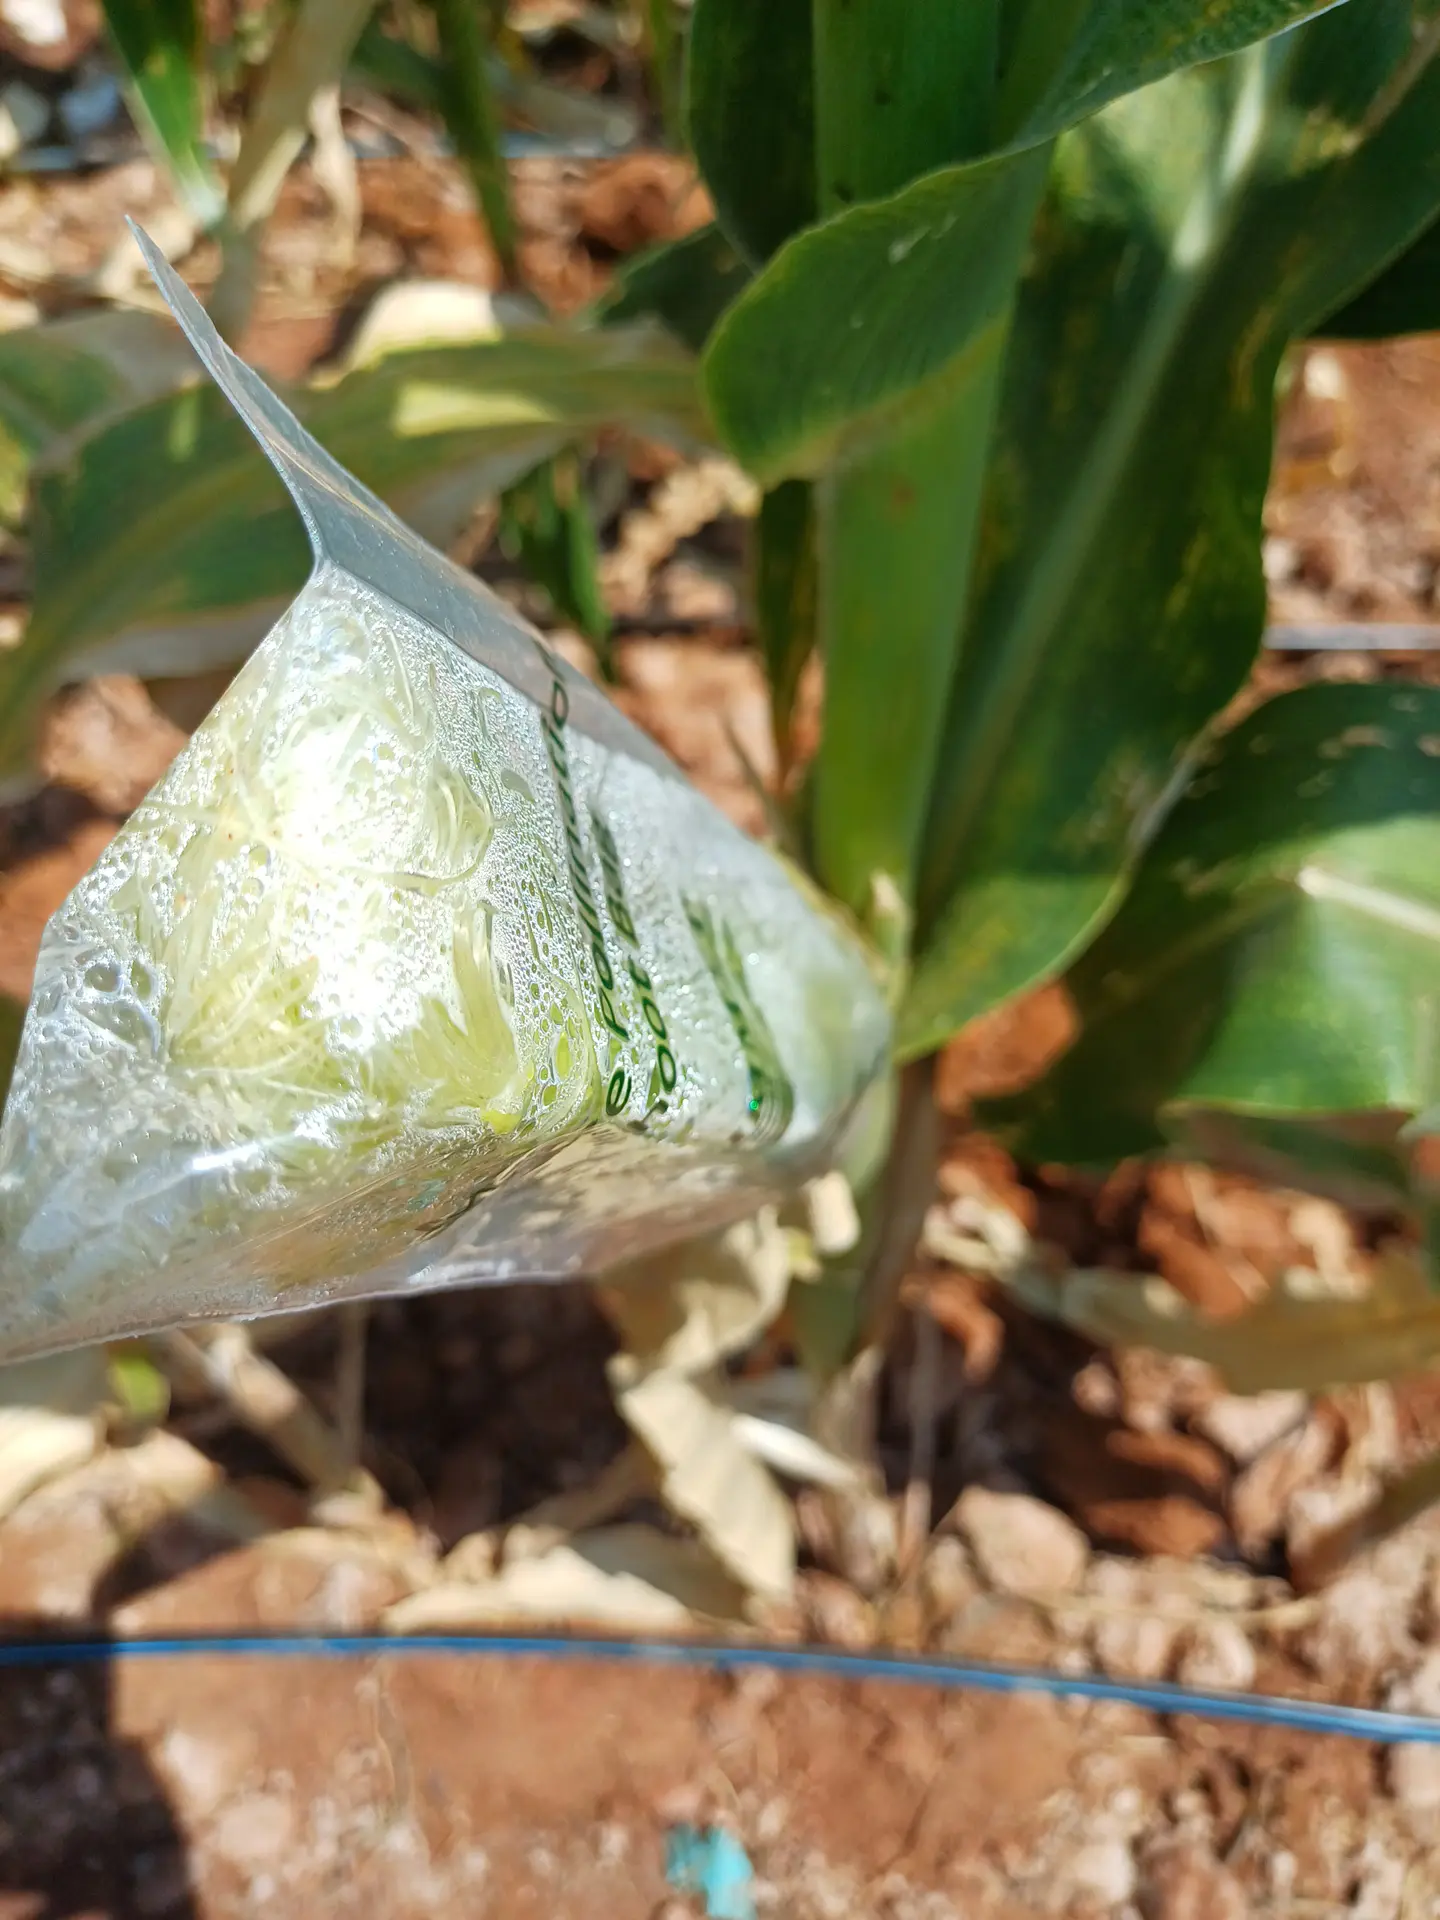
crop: maize
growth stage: vegetative
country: Kenya
